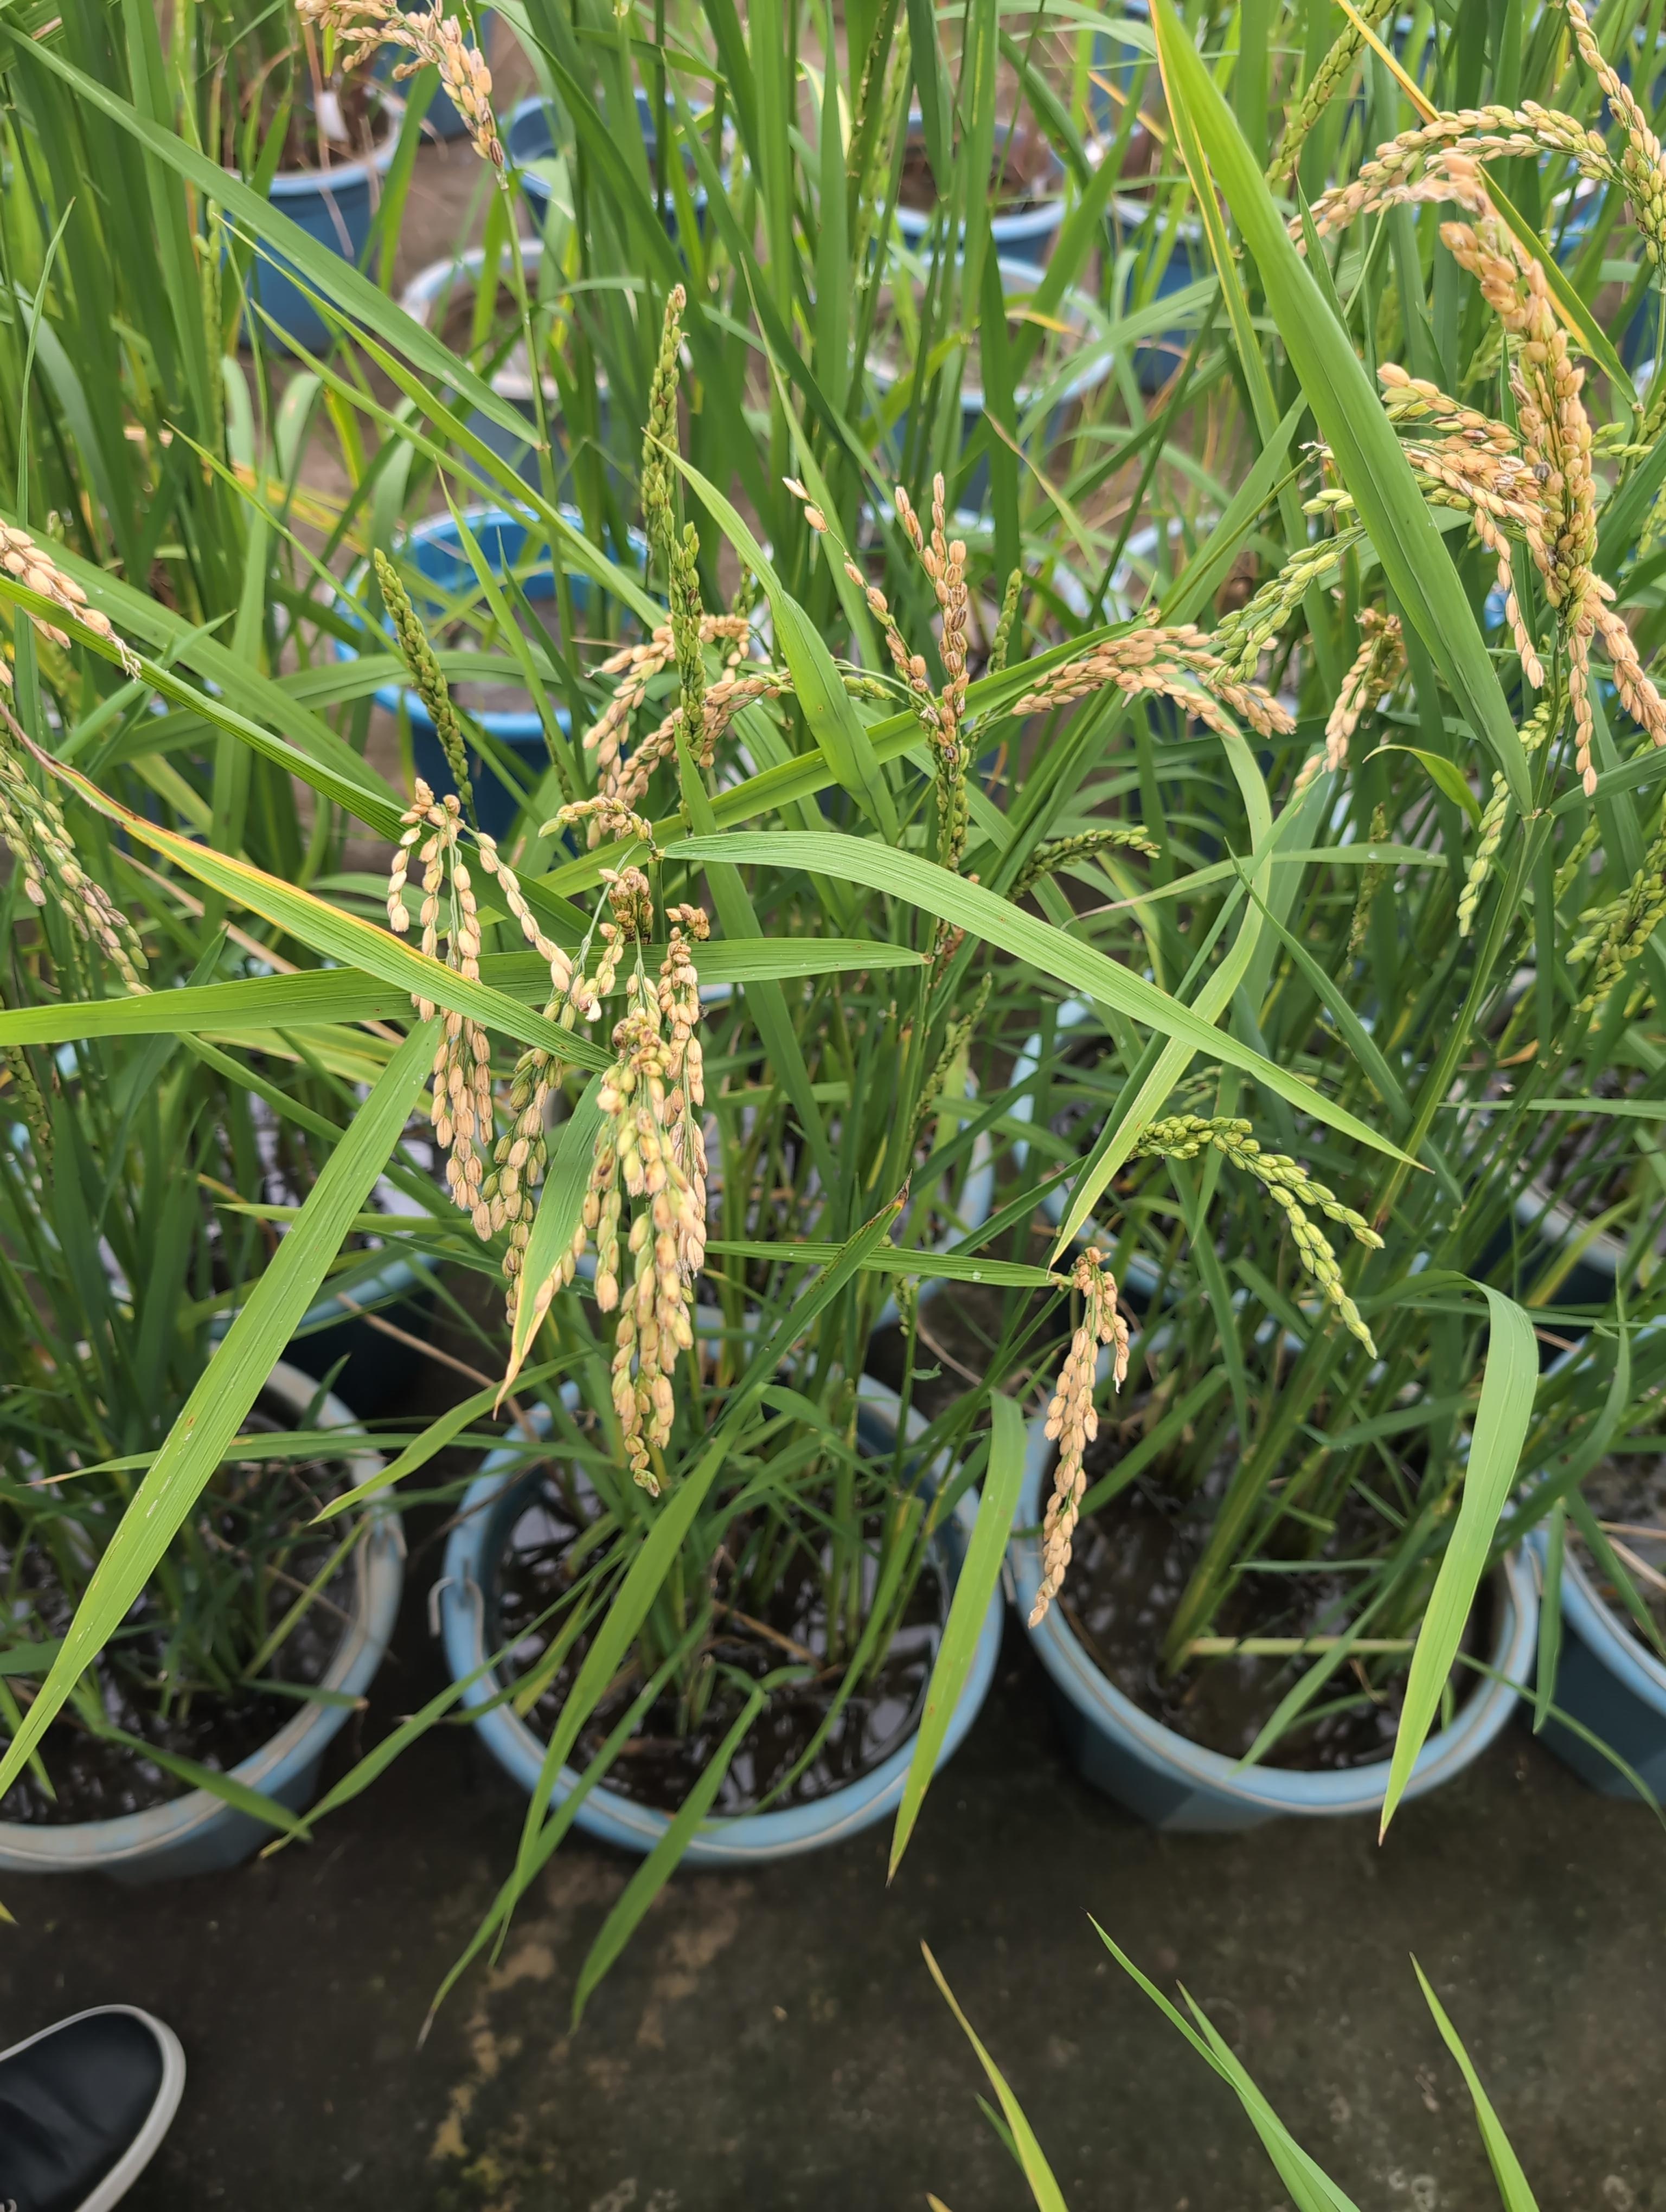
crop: rice
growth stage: ripening
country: Côte d'Ivoire
